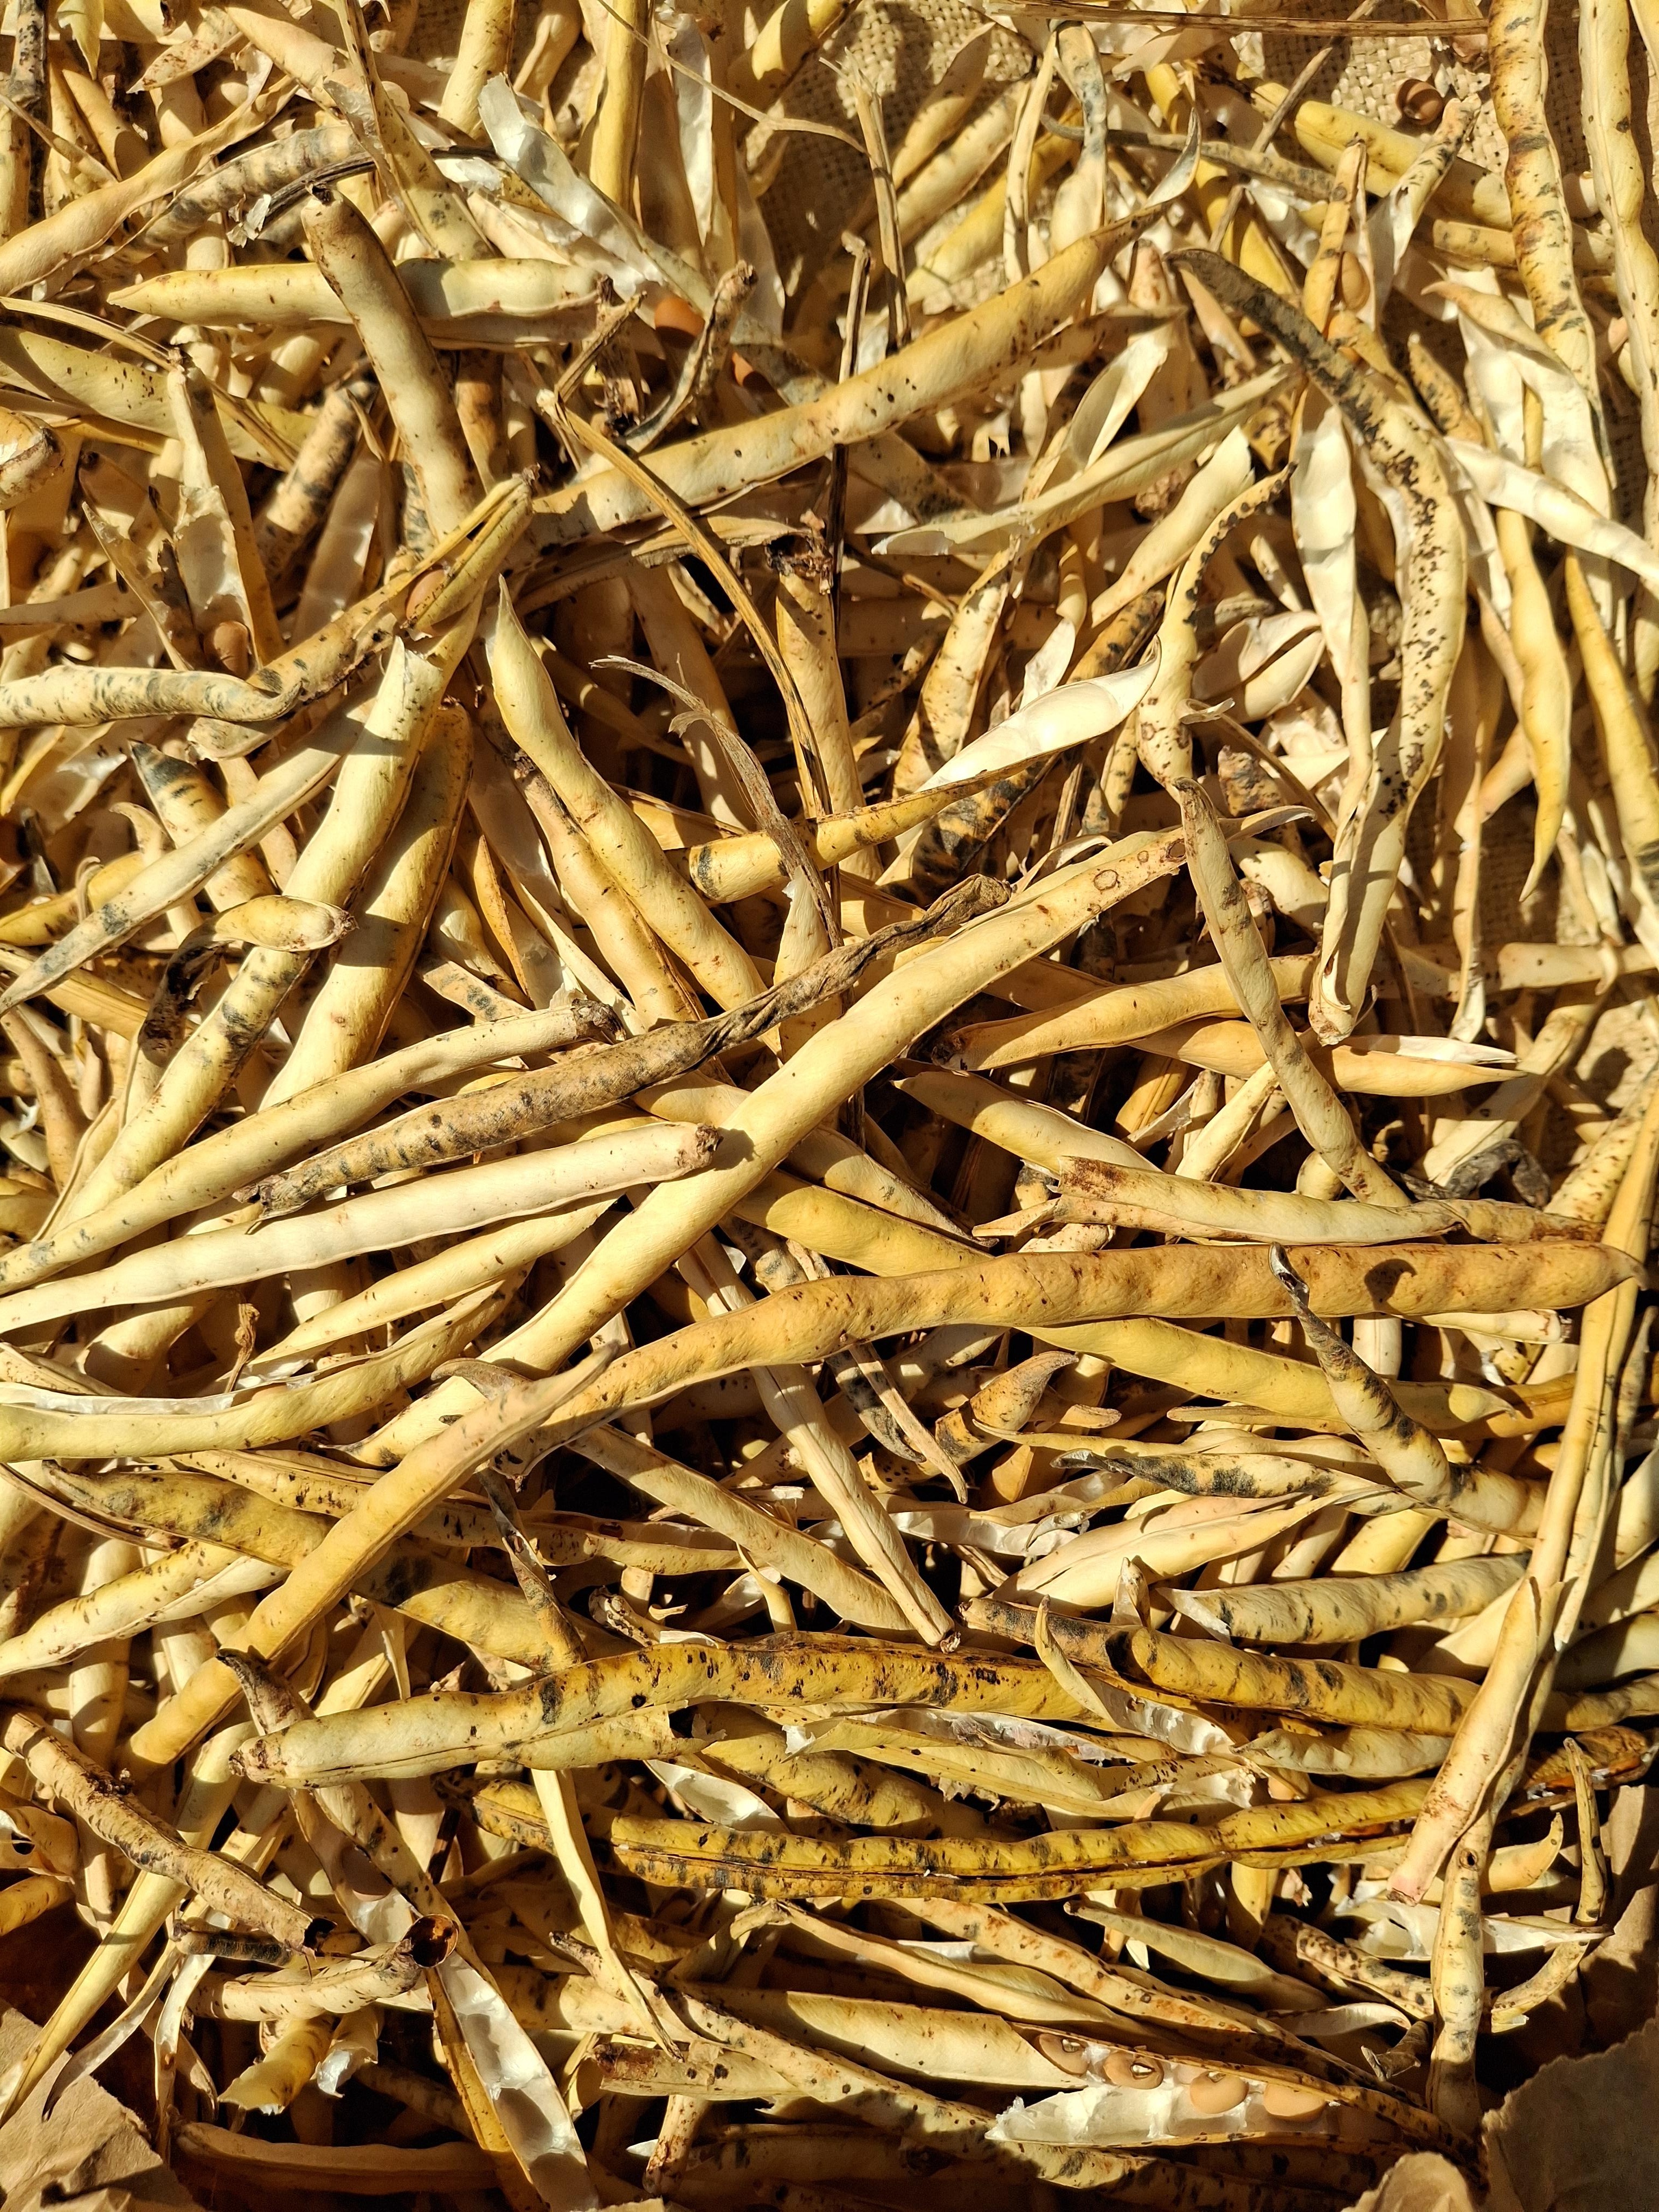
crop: cowpea
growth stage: harvest
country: Nigeria
